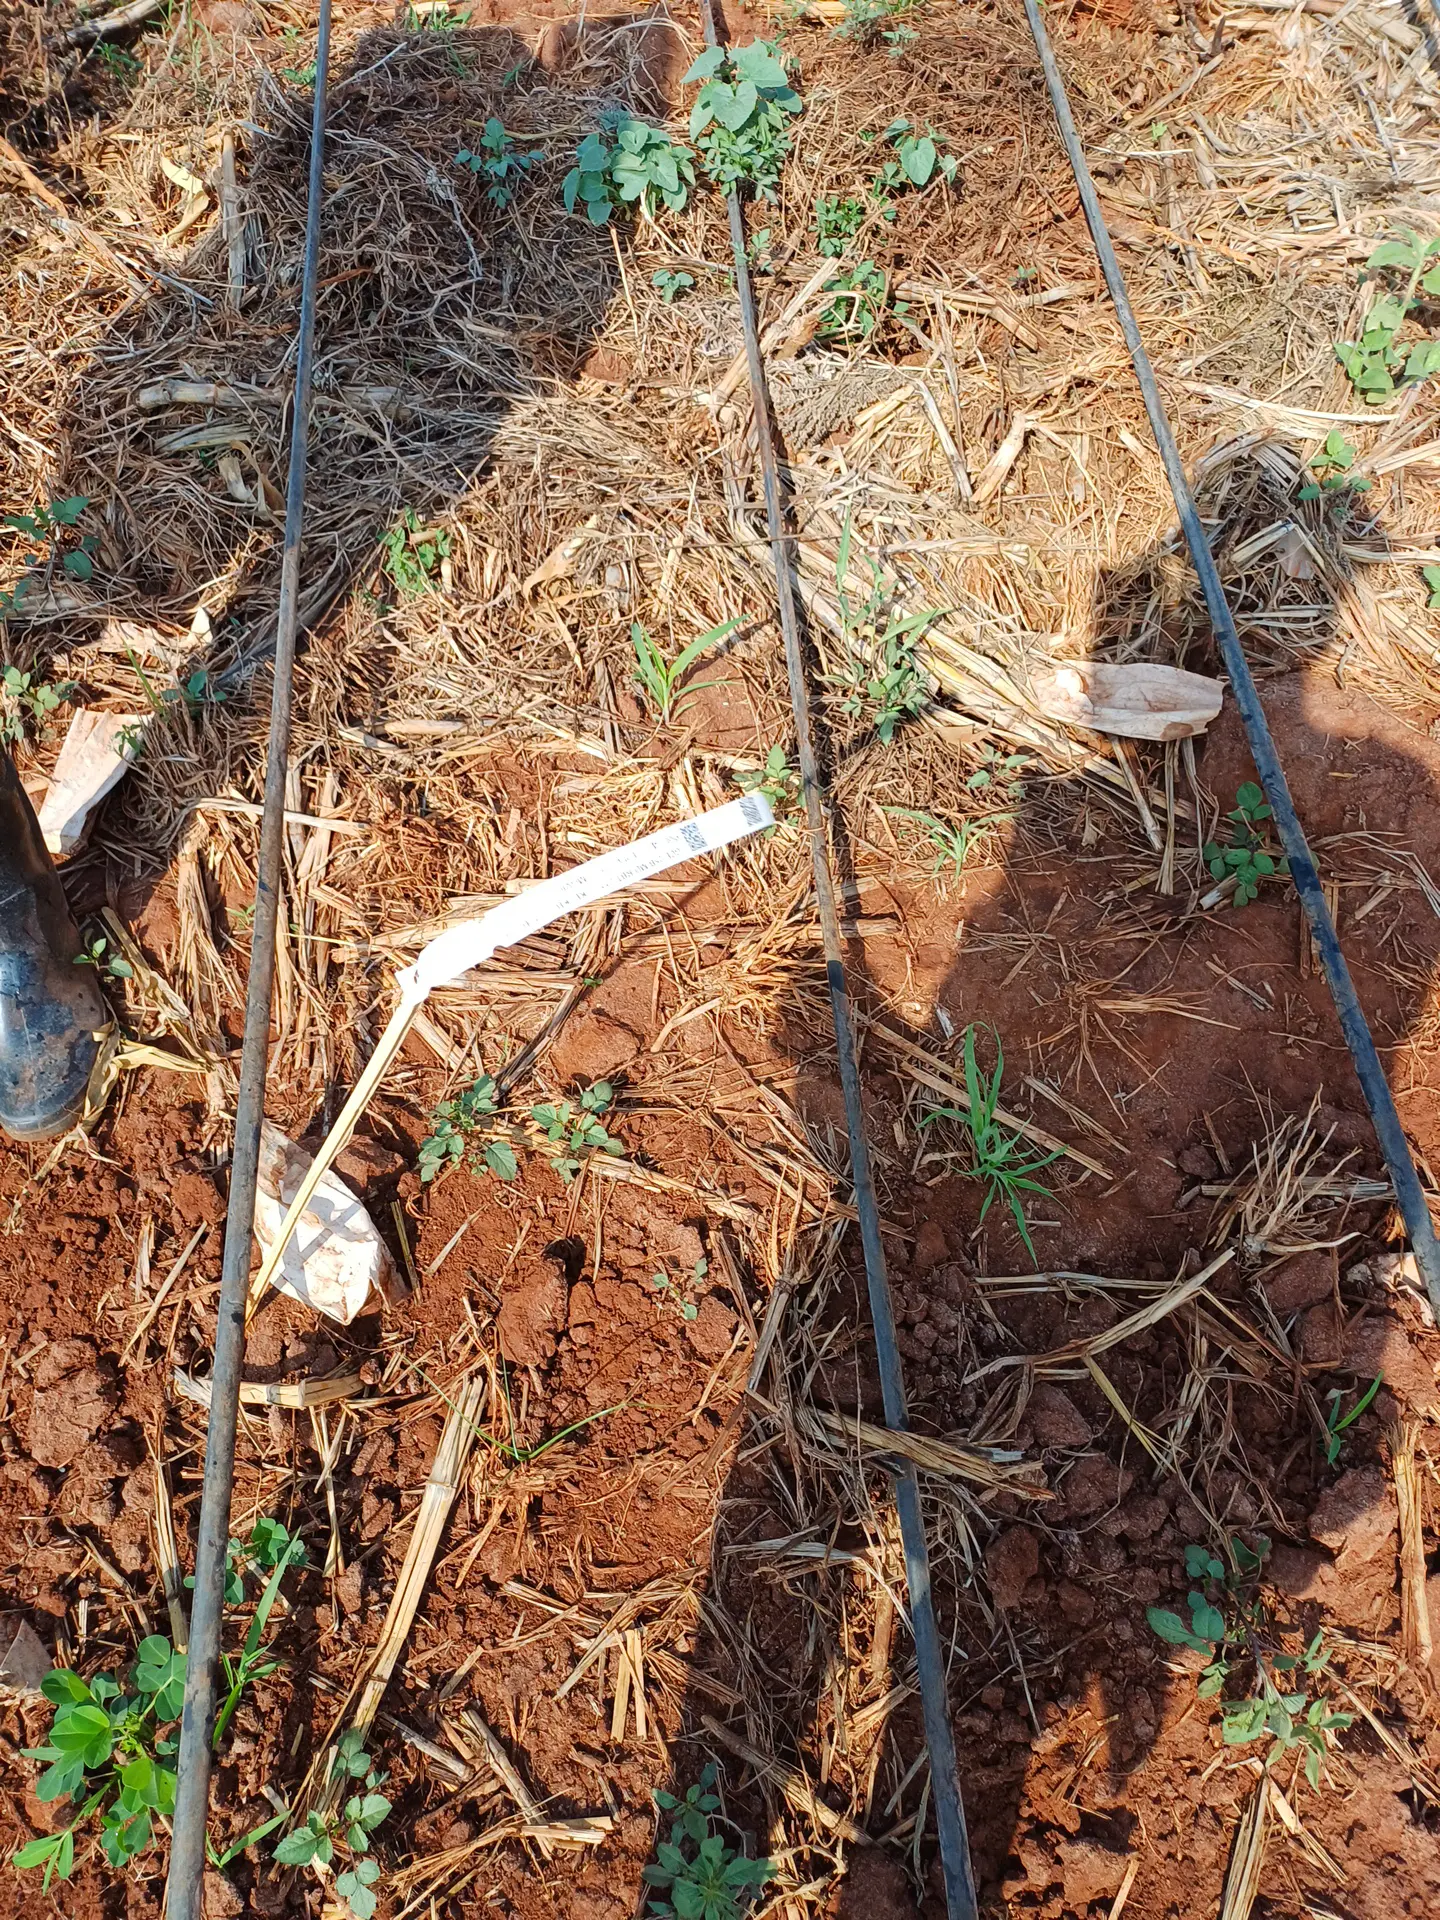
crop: groundnut
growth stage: vegetative
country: Kenya
